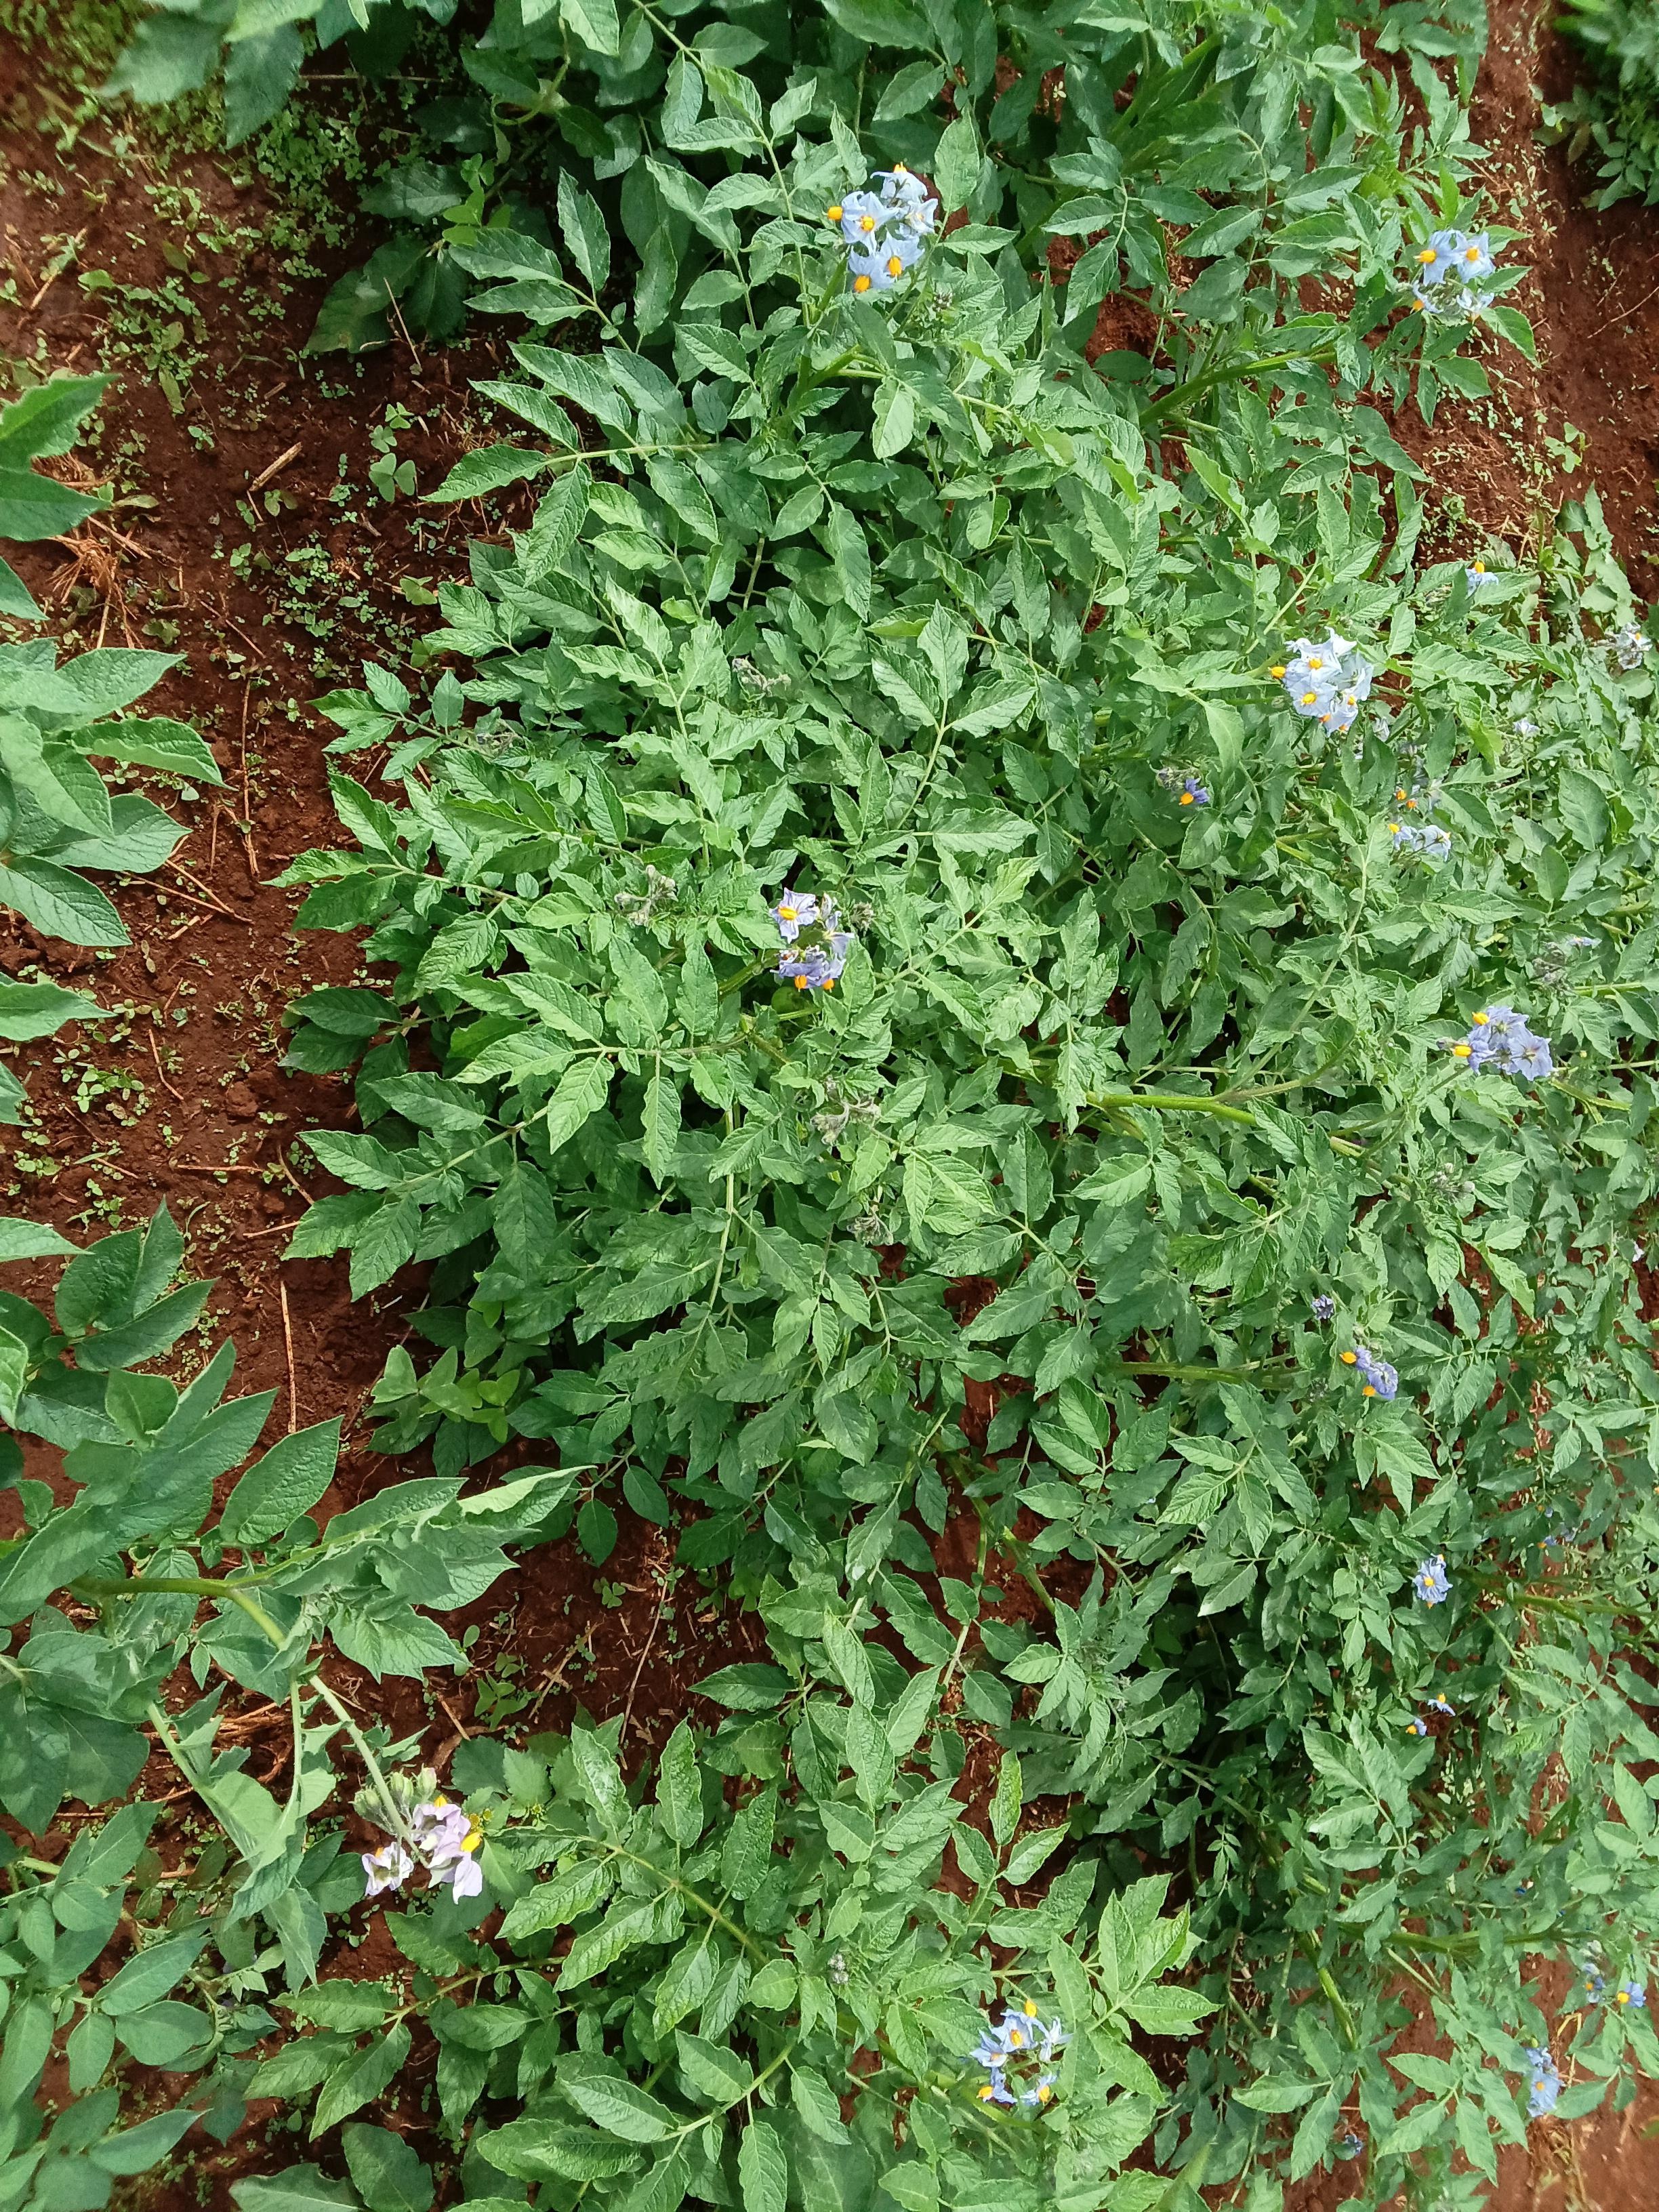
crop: potato
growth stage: flowering
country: Kenya
